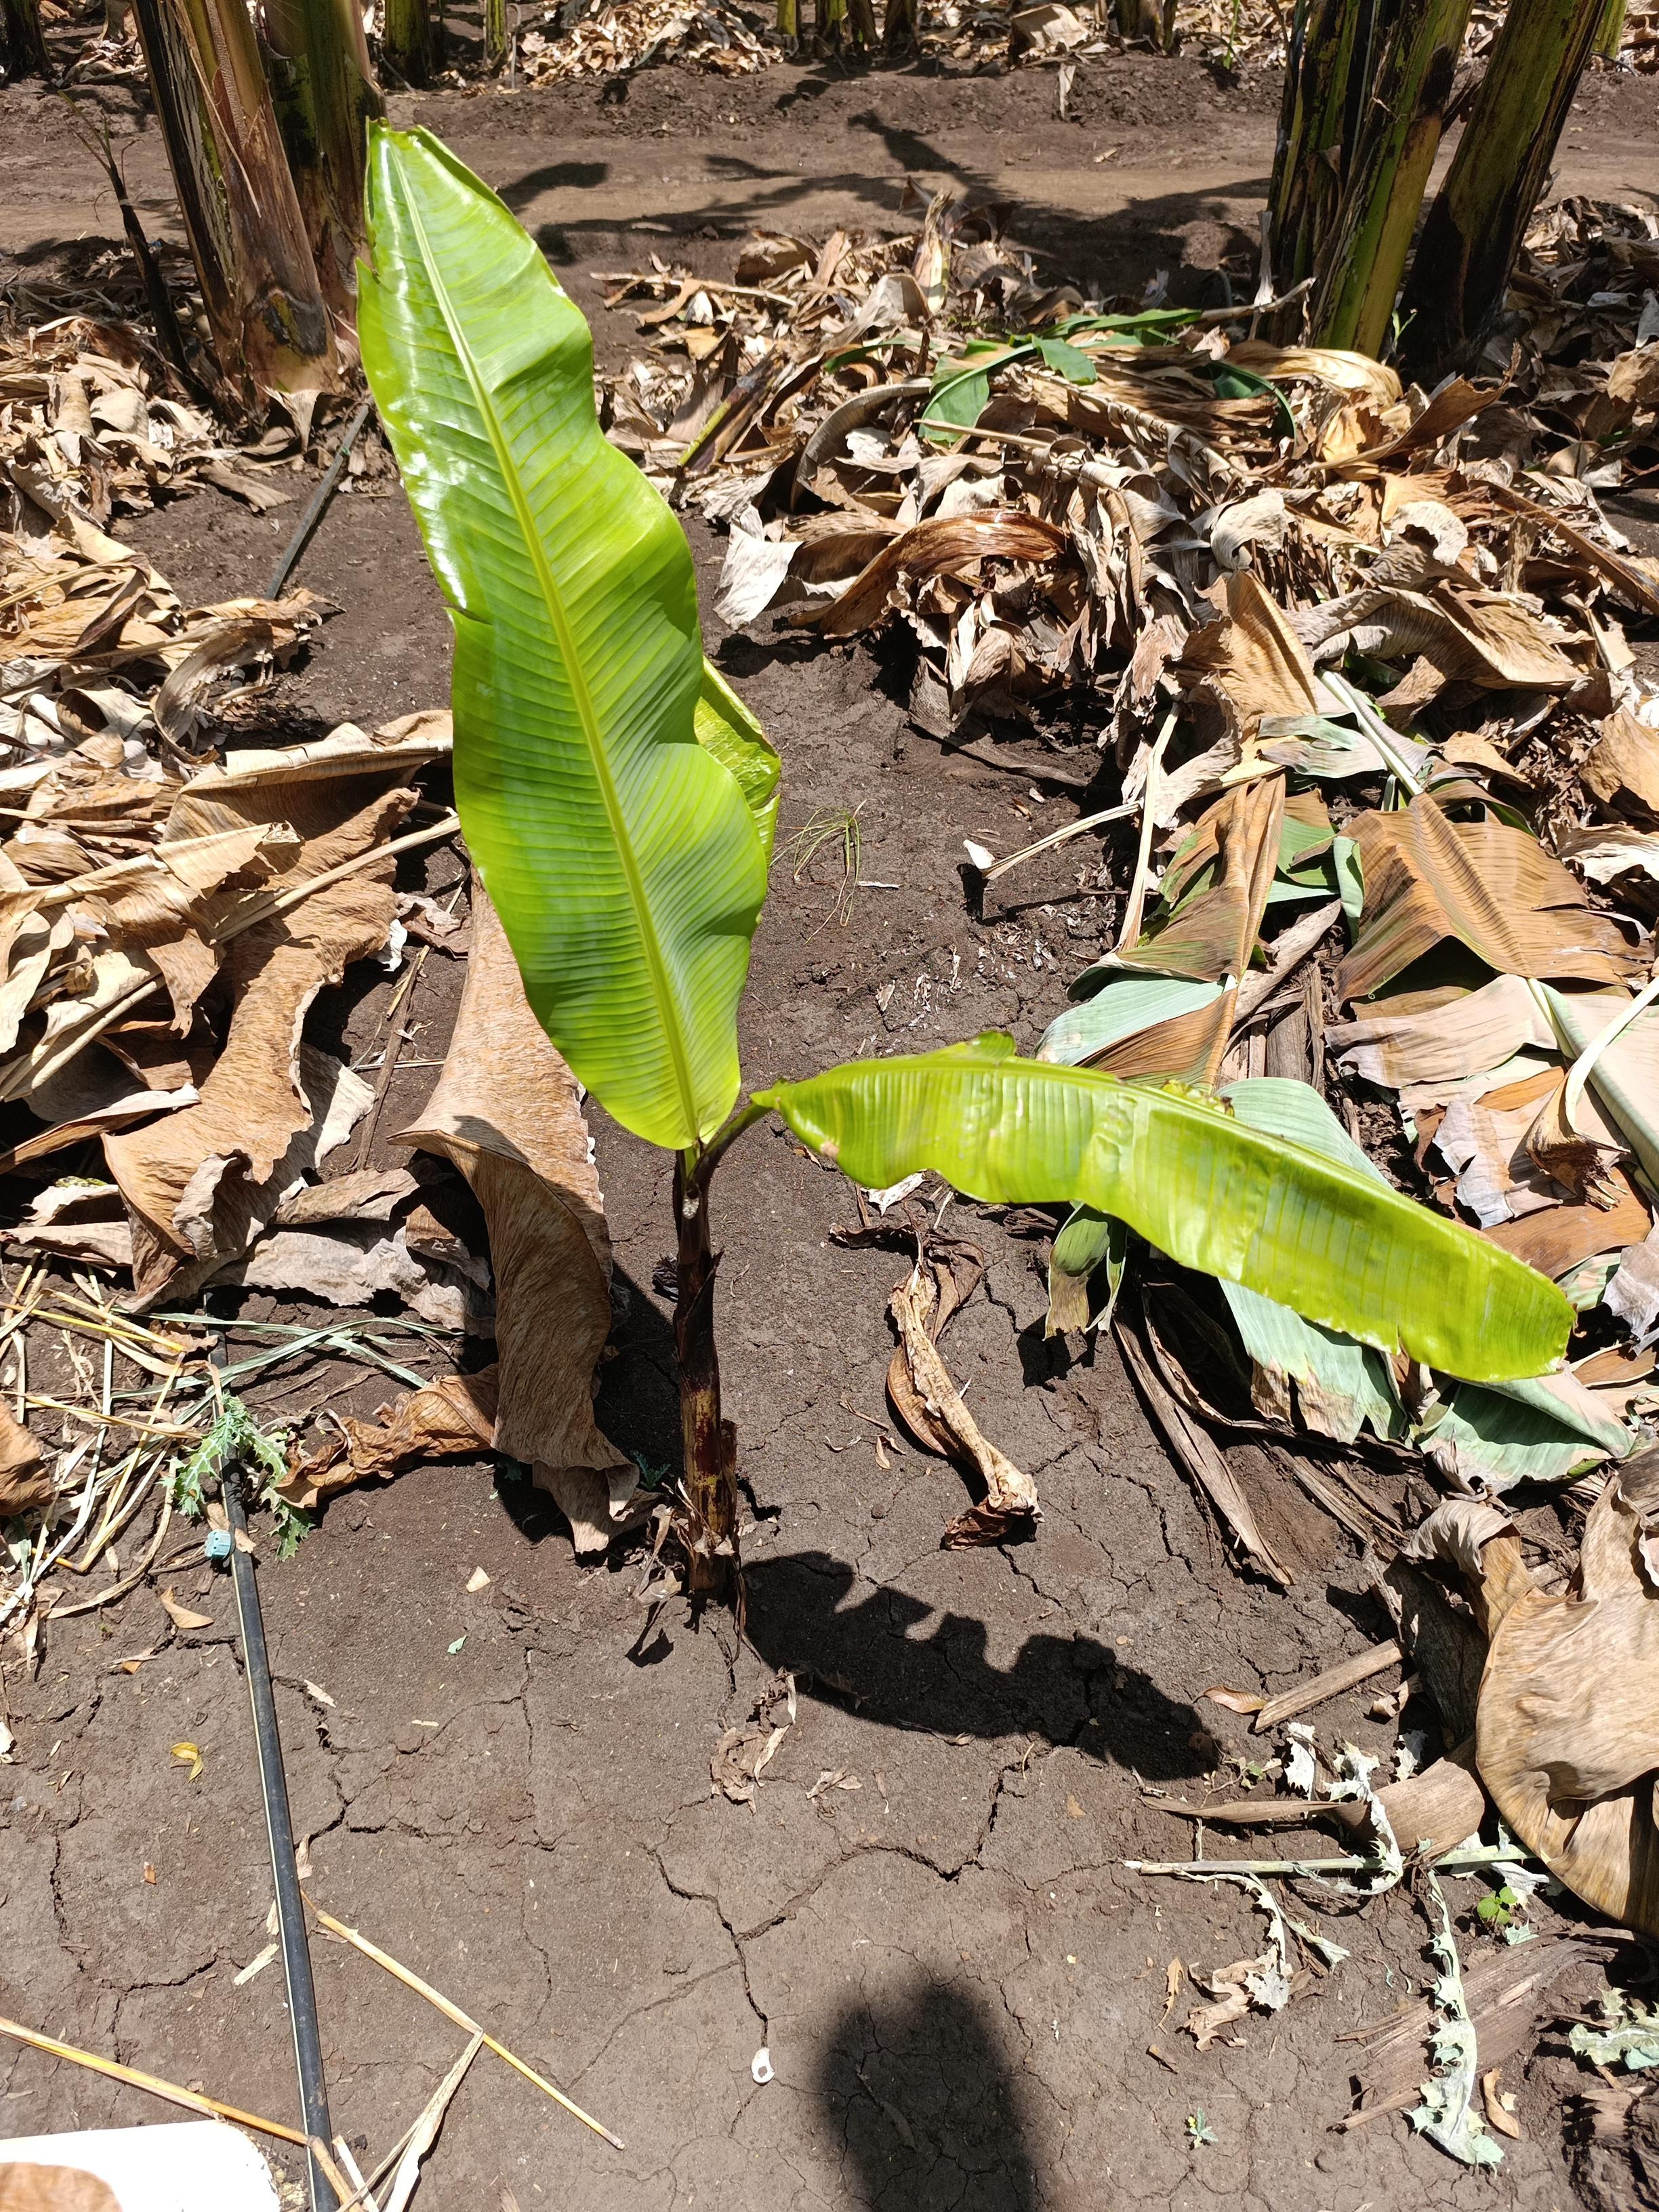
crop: banana
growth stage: vegetative
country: Tanzania
